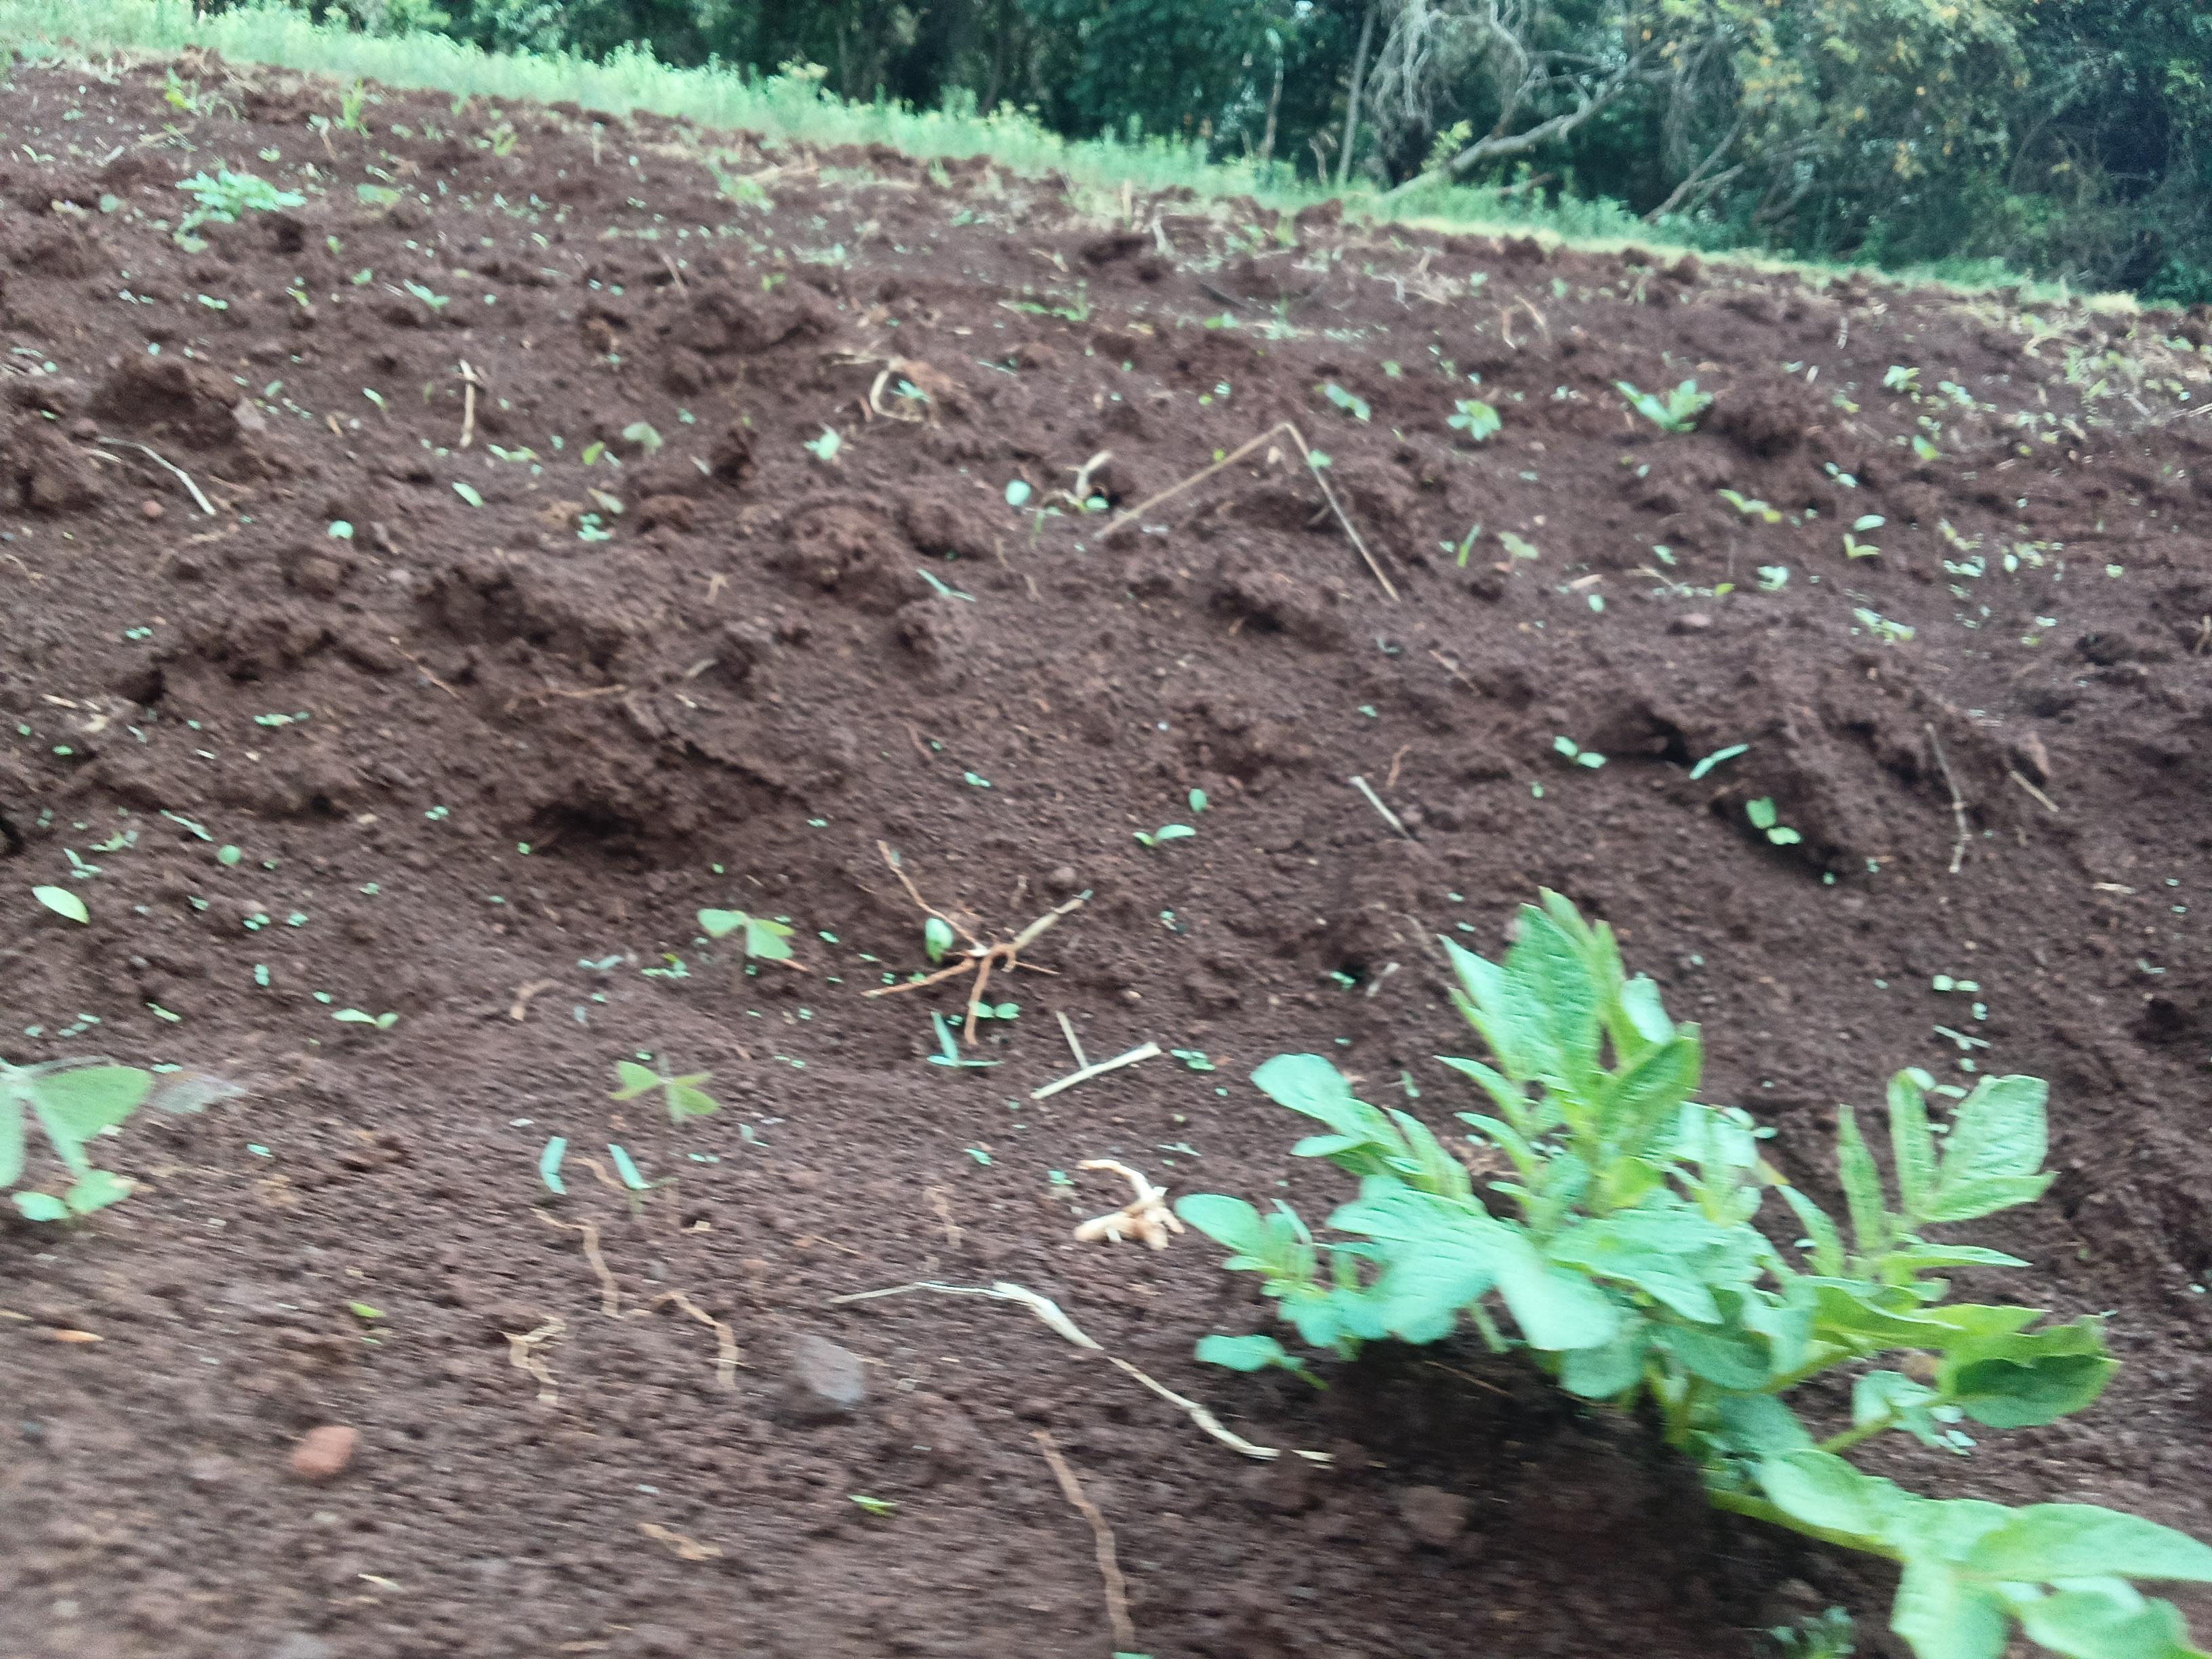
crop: potato
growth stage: sprouting emergence
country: Kenya
